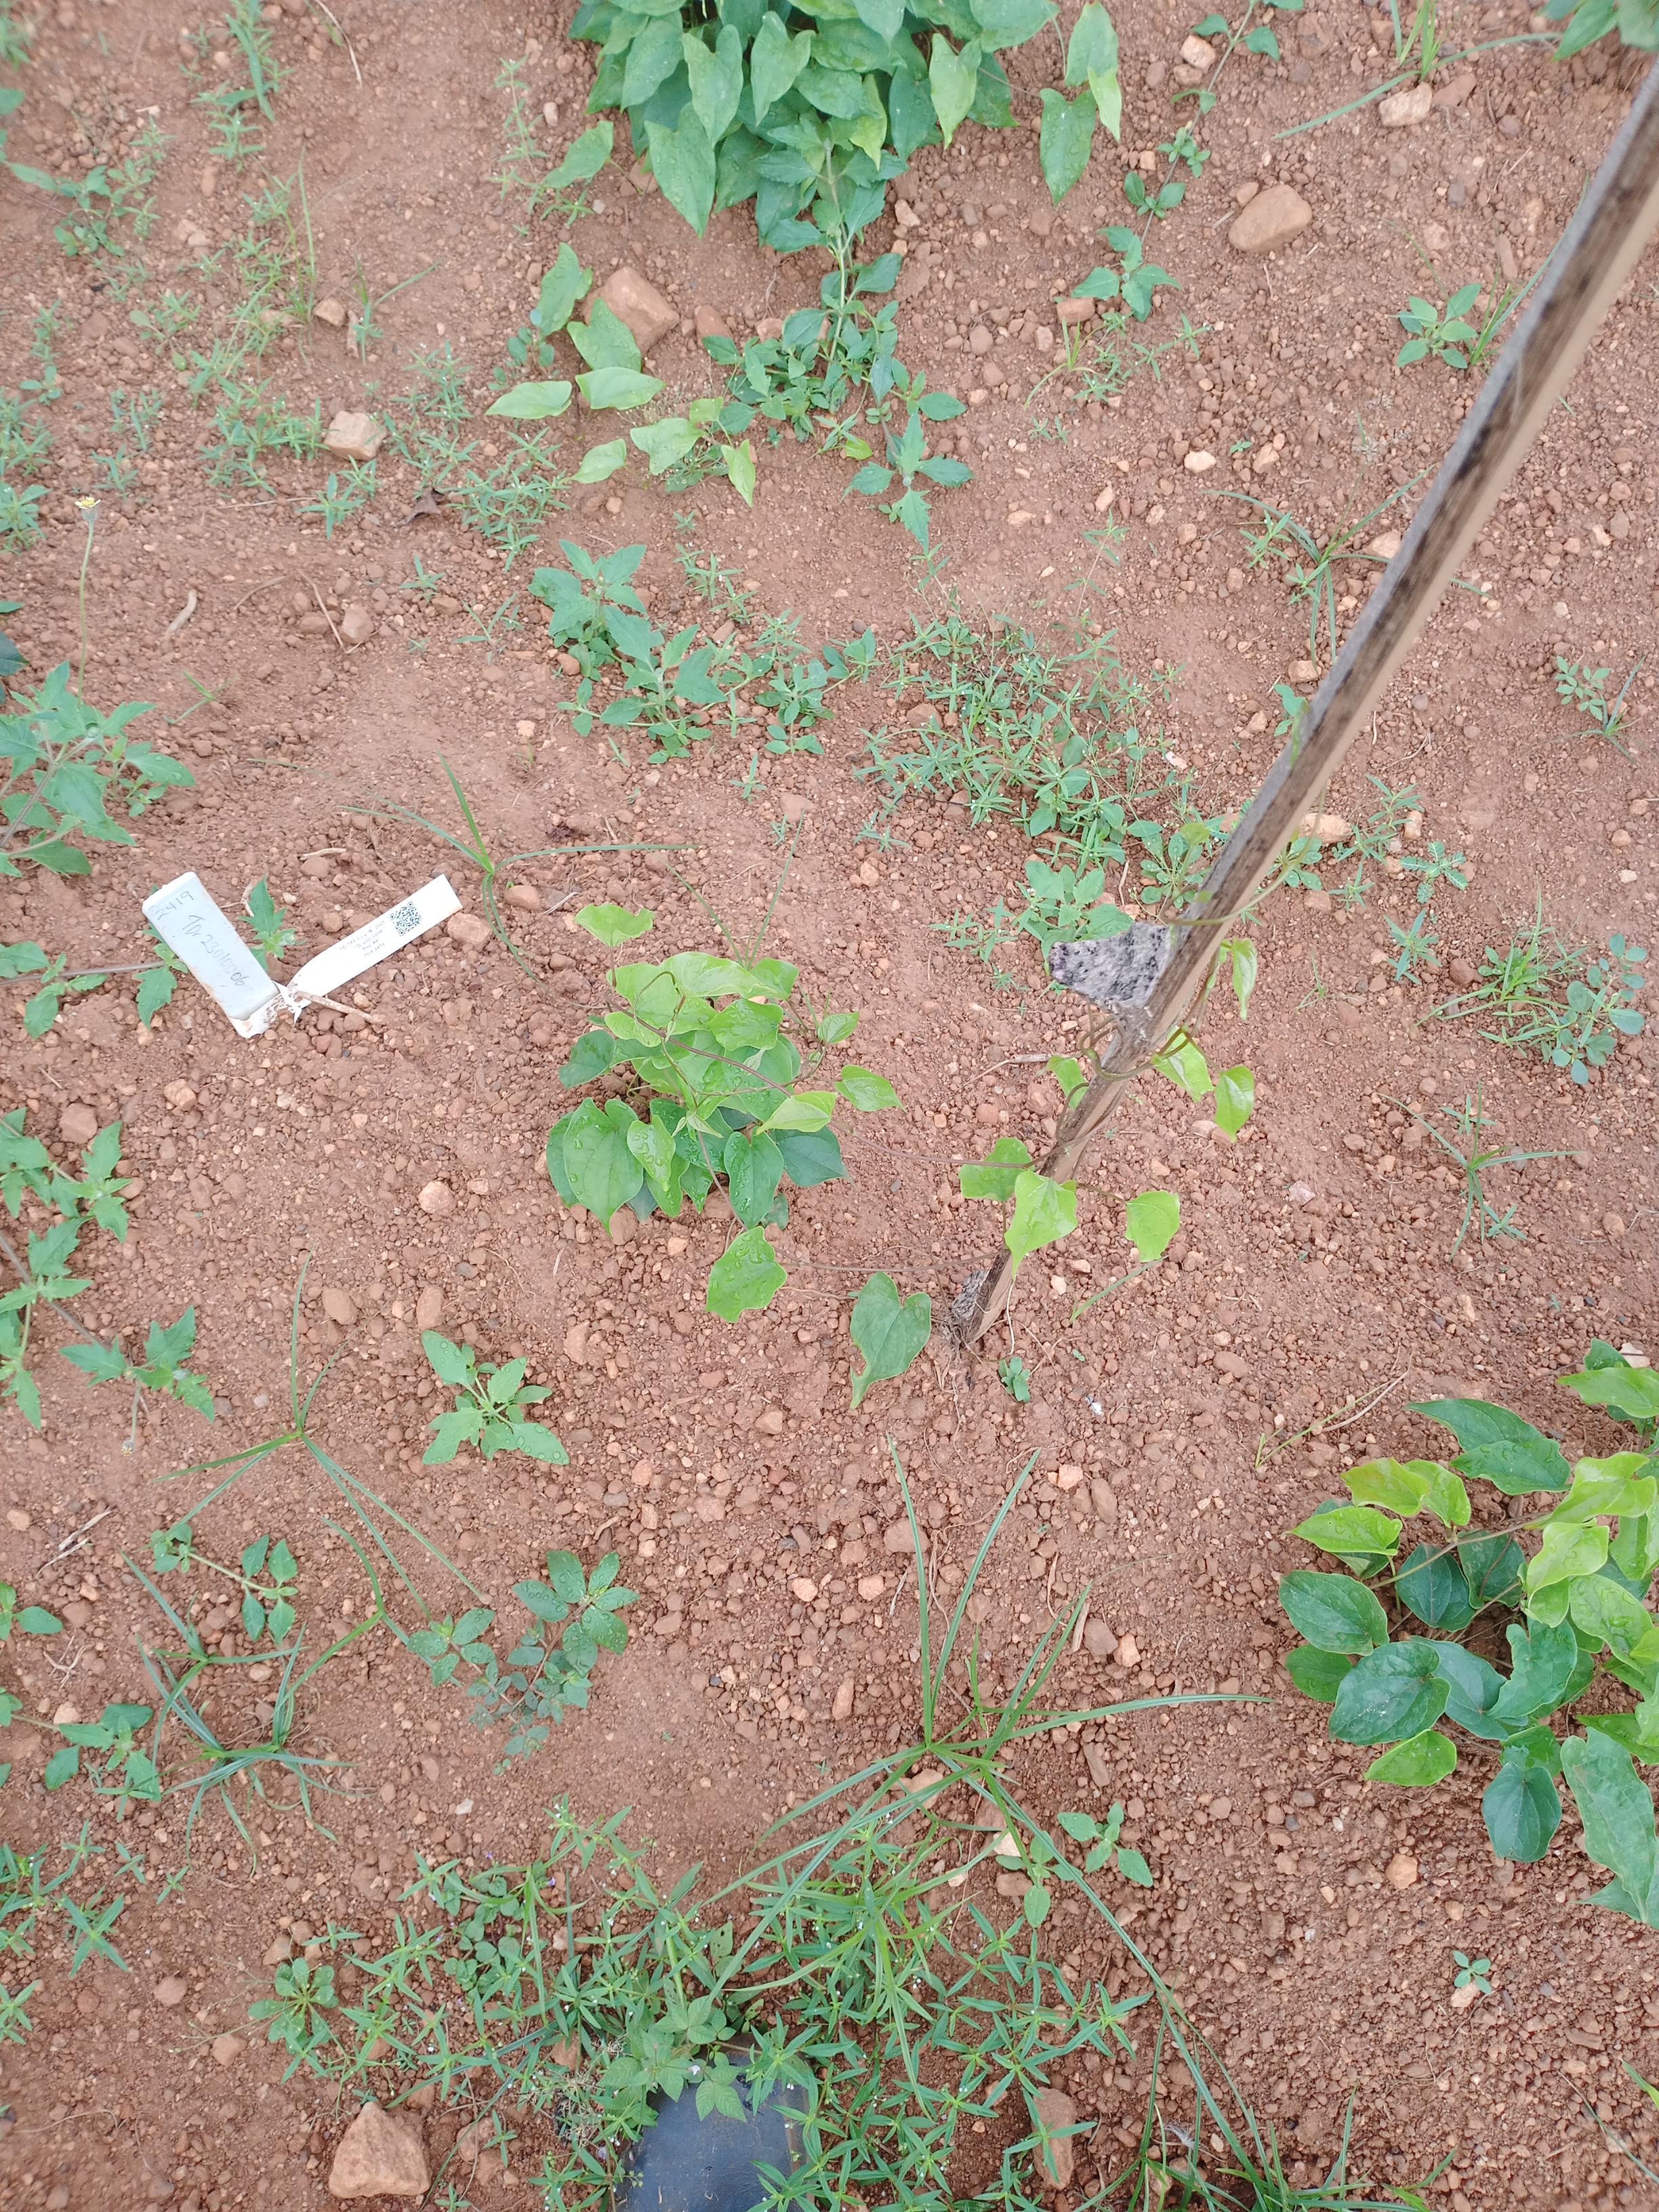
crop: yam
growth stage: vegetative
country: Nigeria
